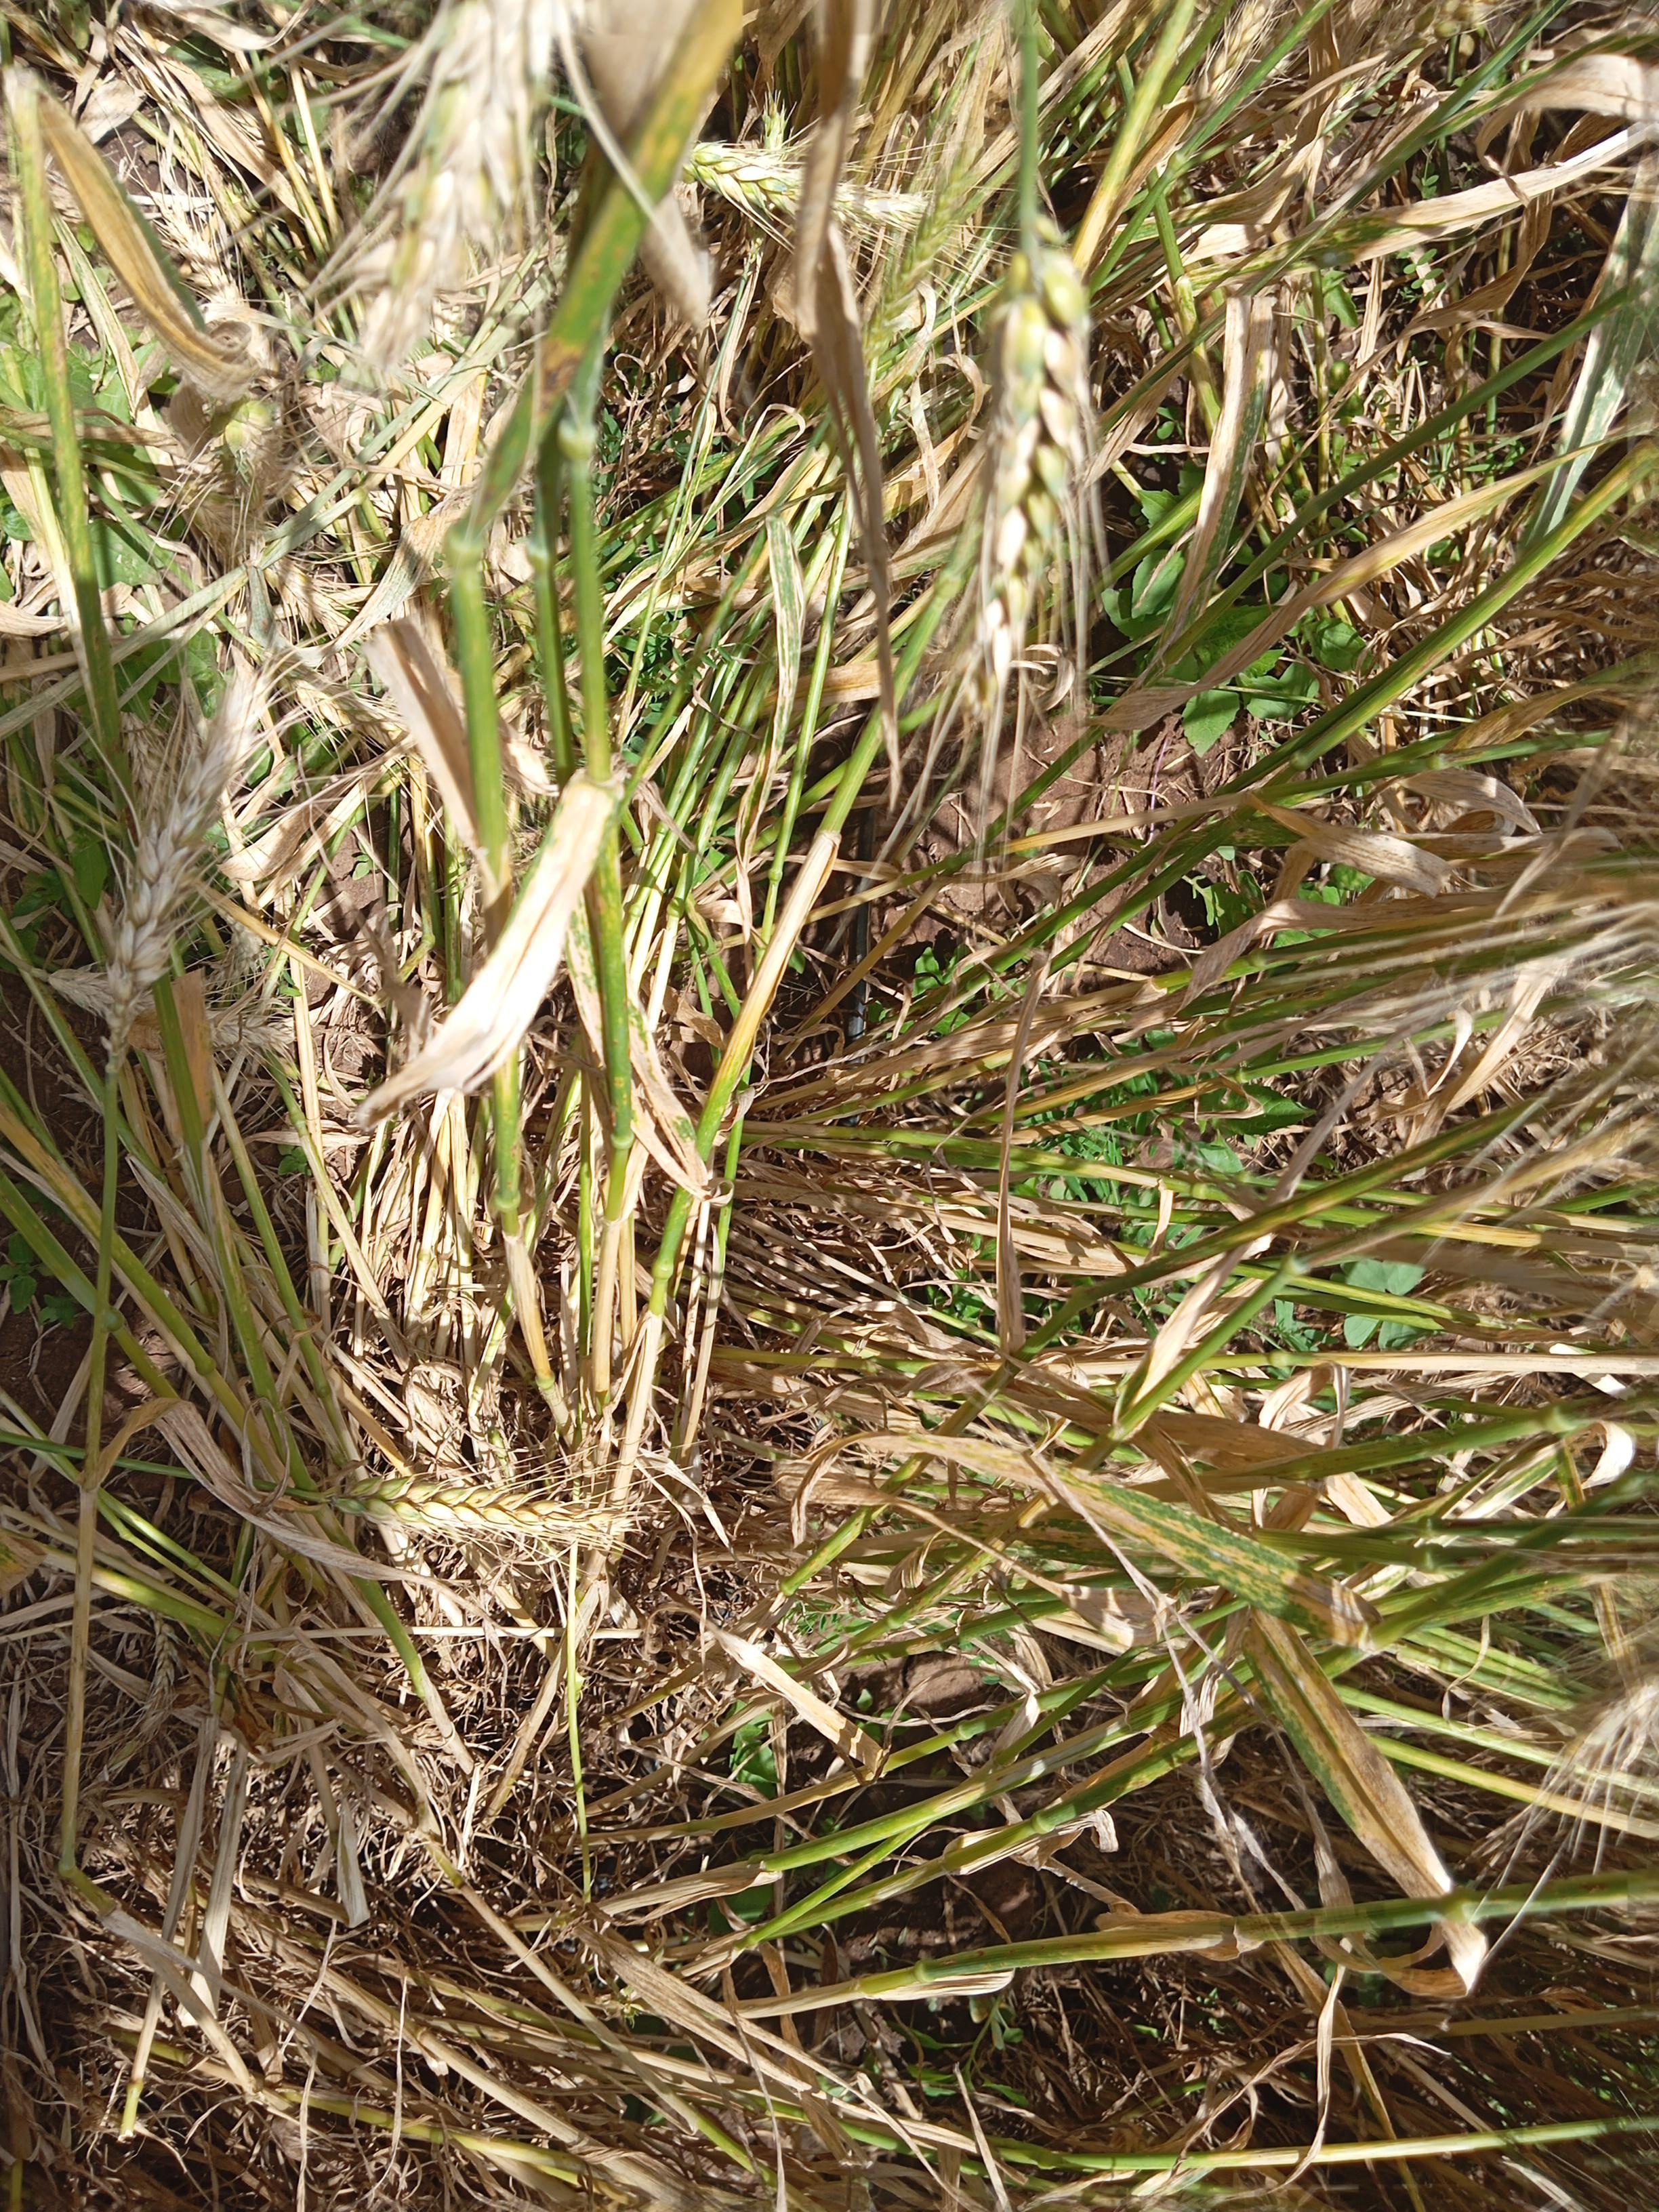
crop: wheat
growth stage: maturity
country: Kenya
